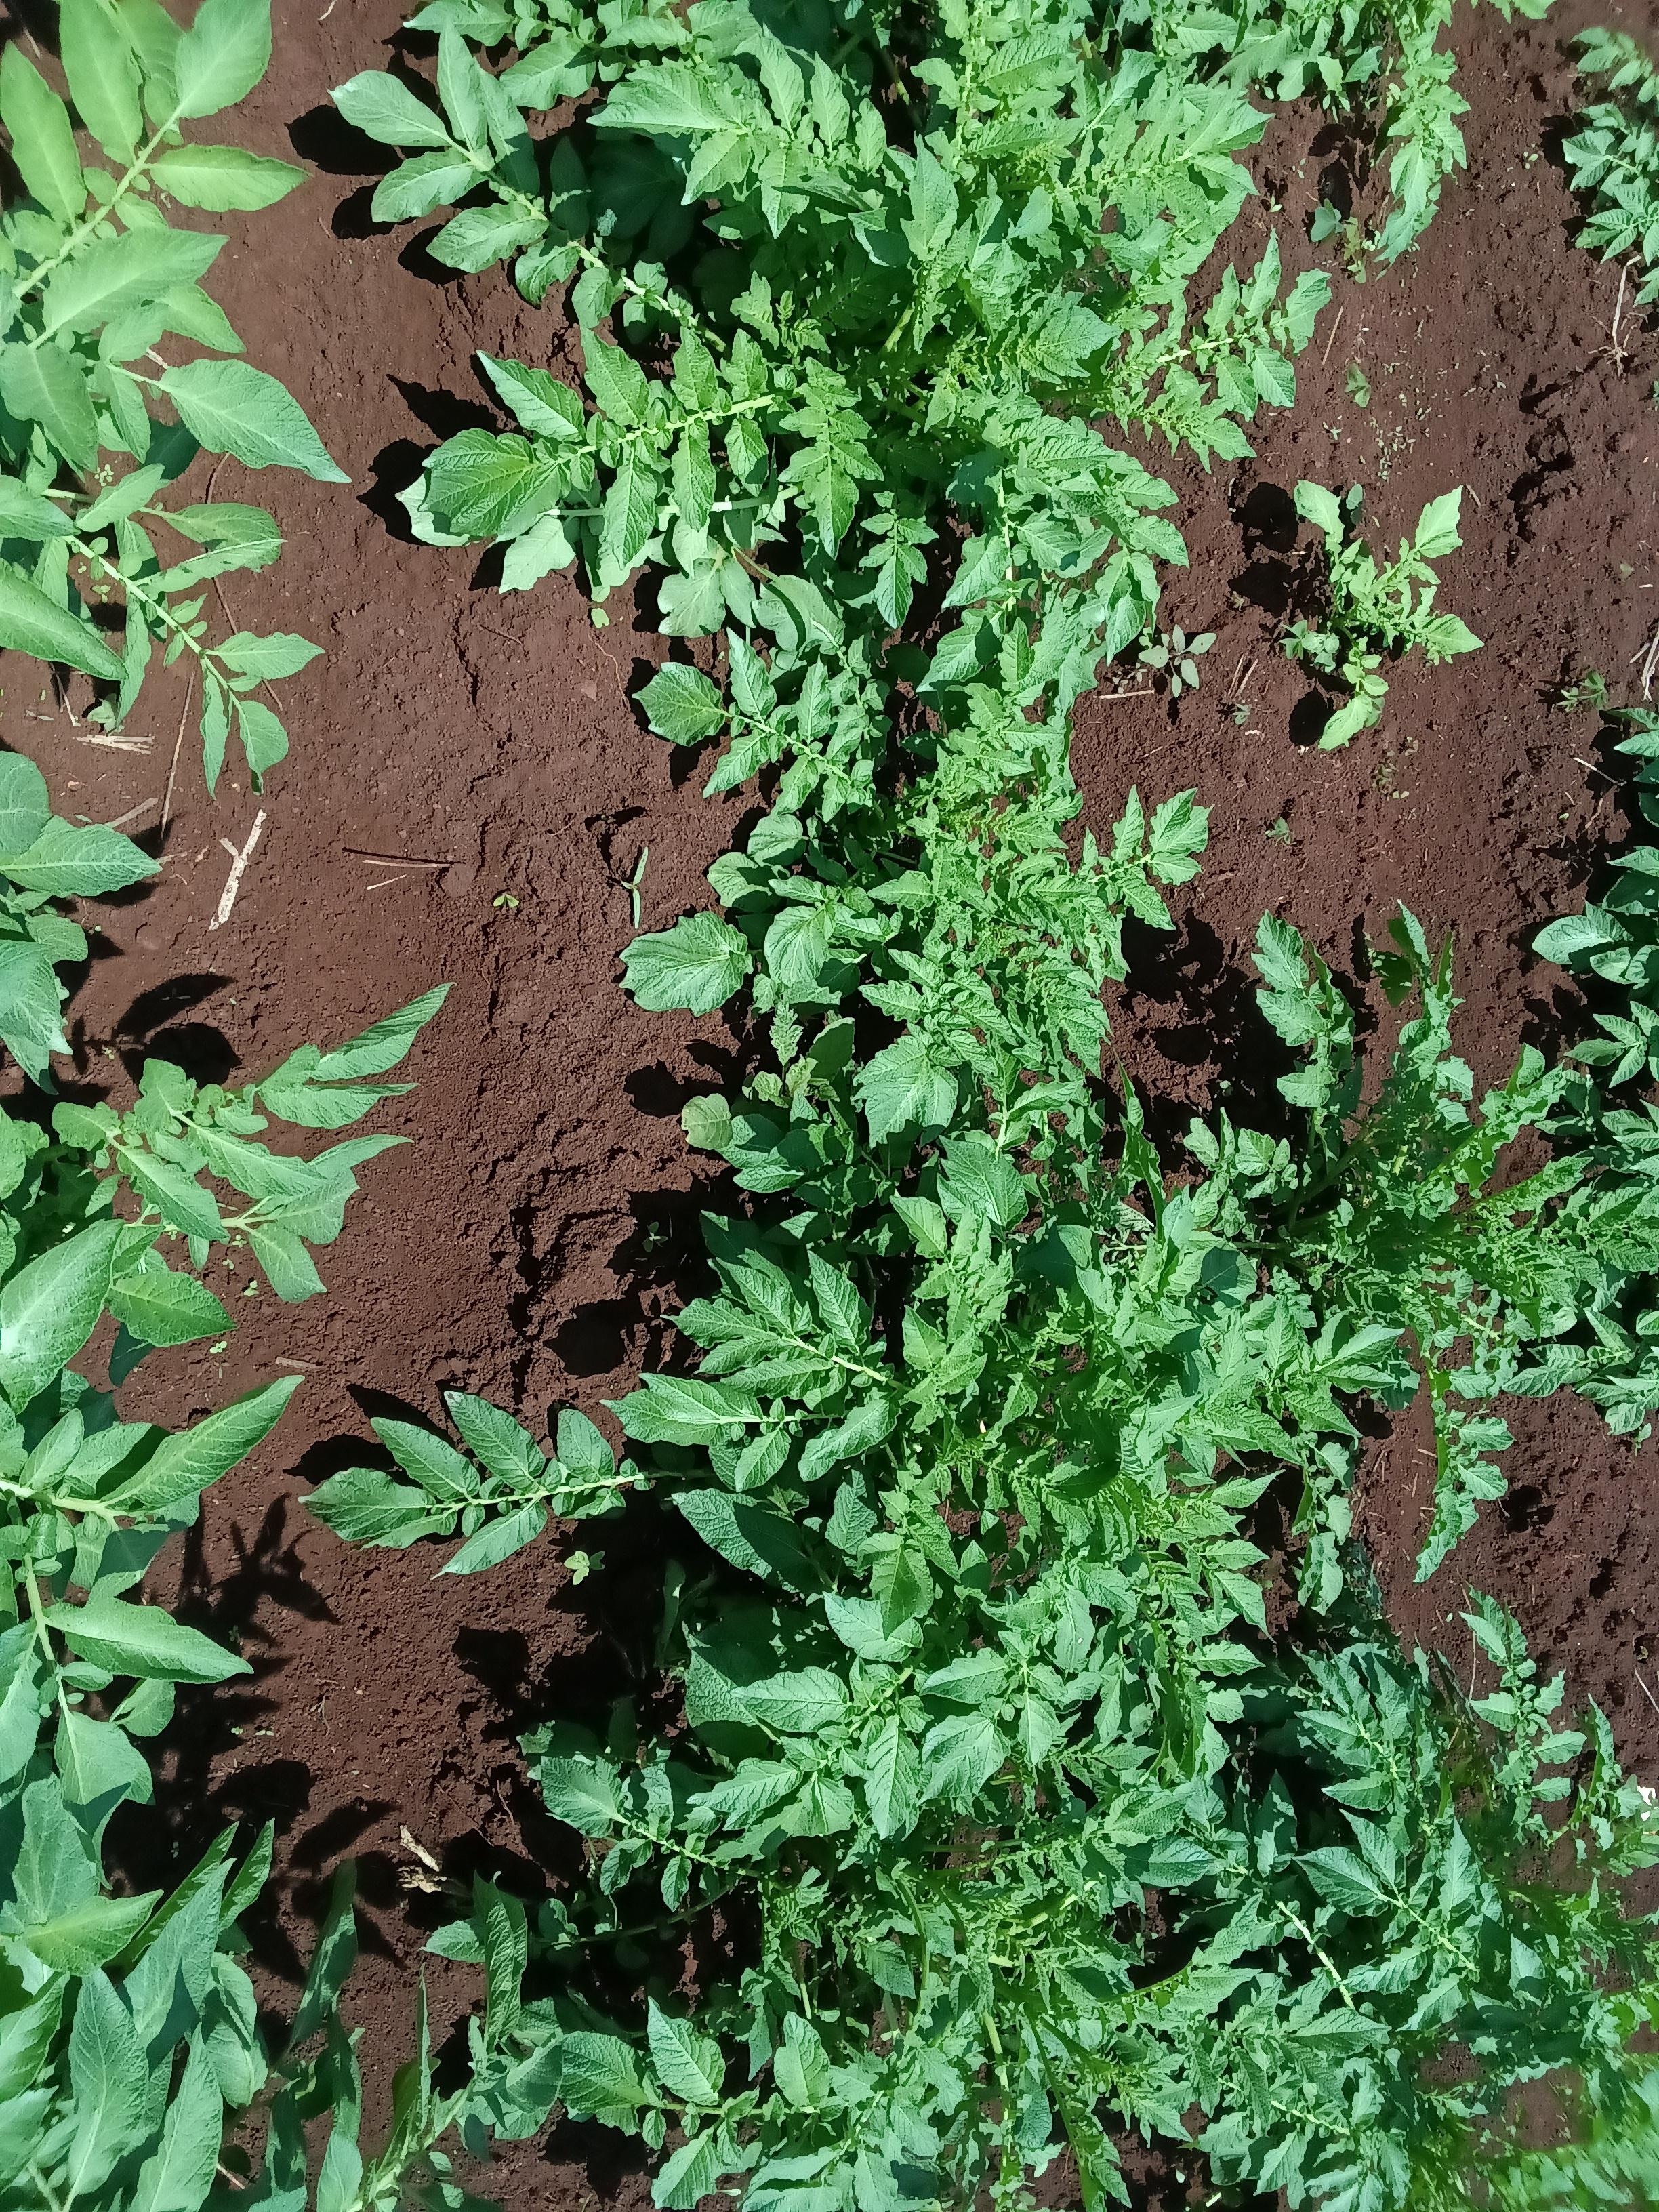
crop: potato
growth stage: vegetative
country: Kenya
